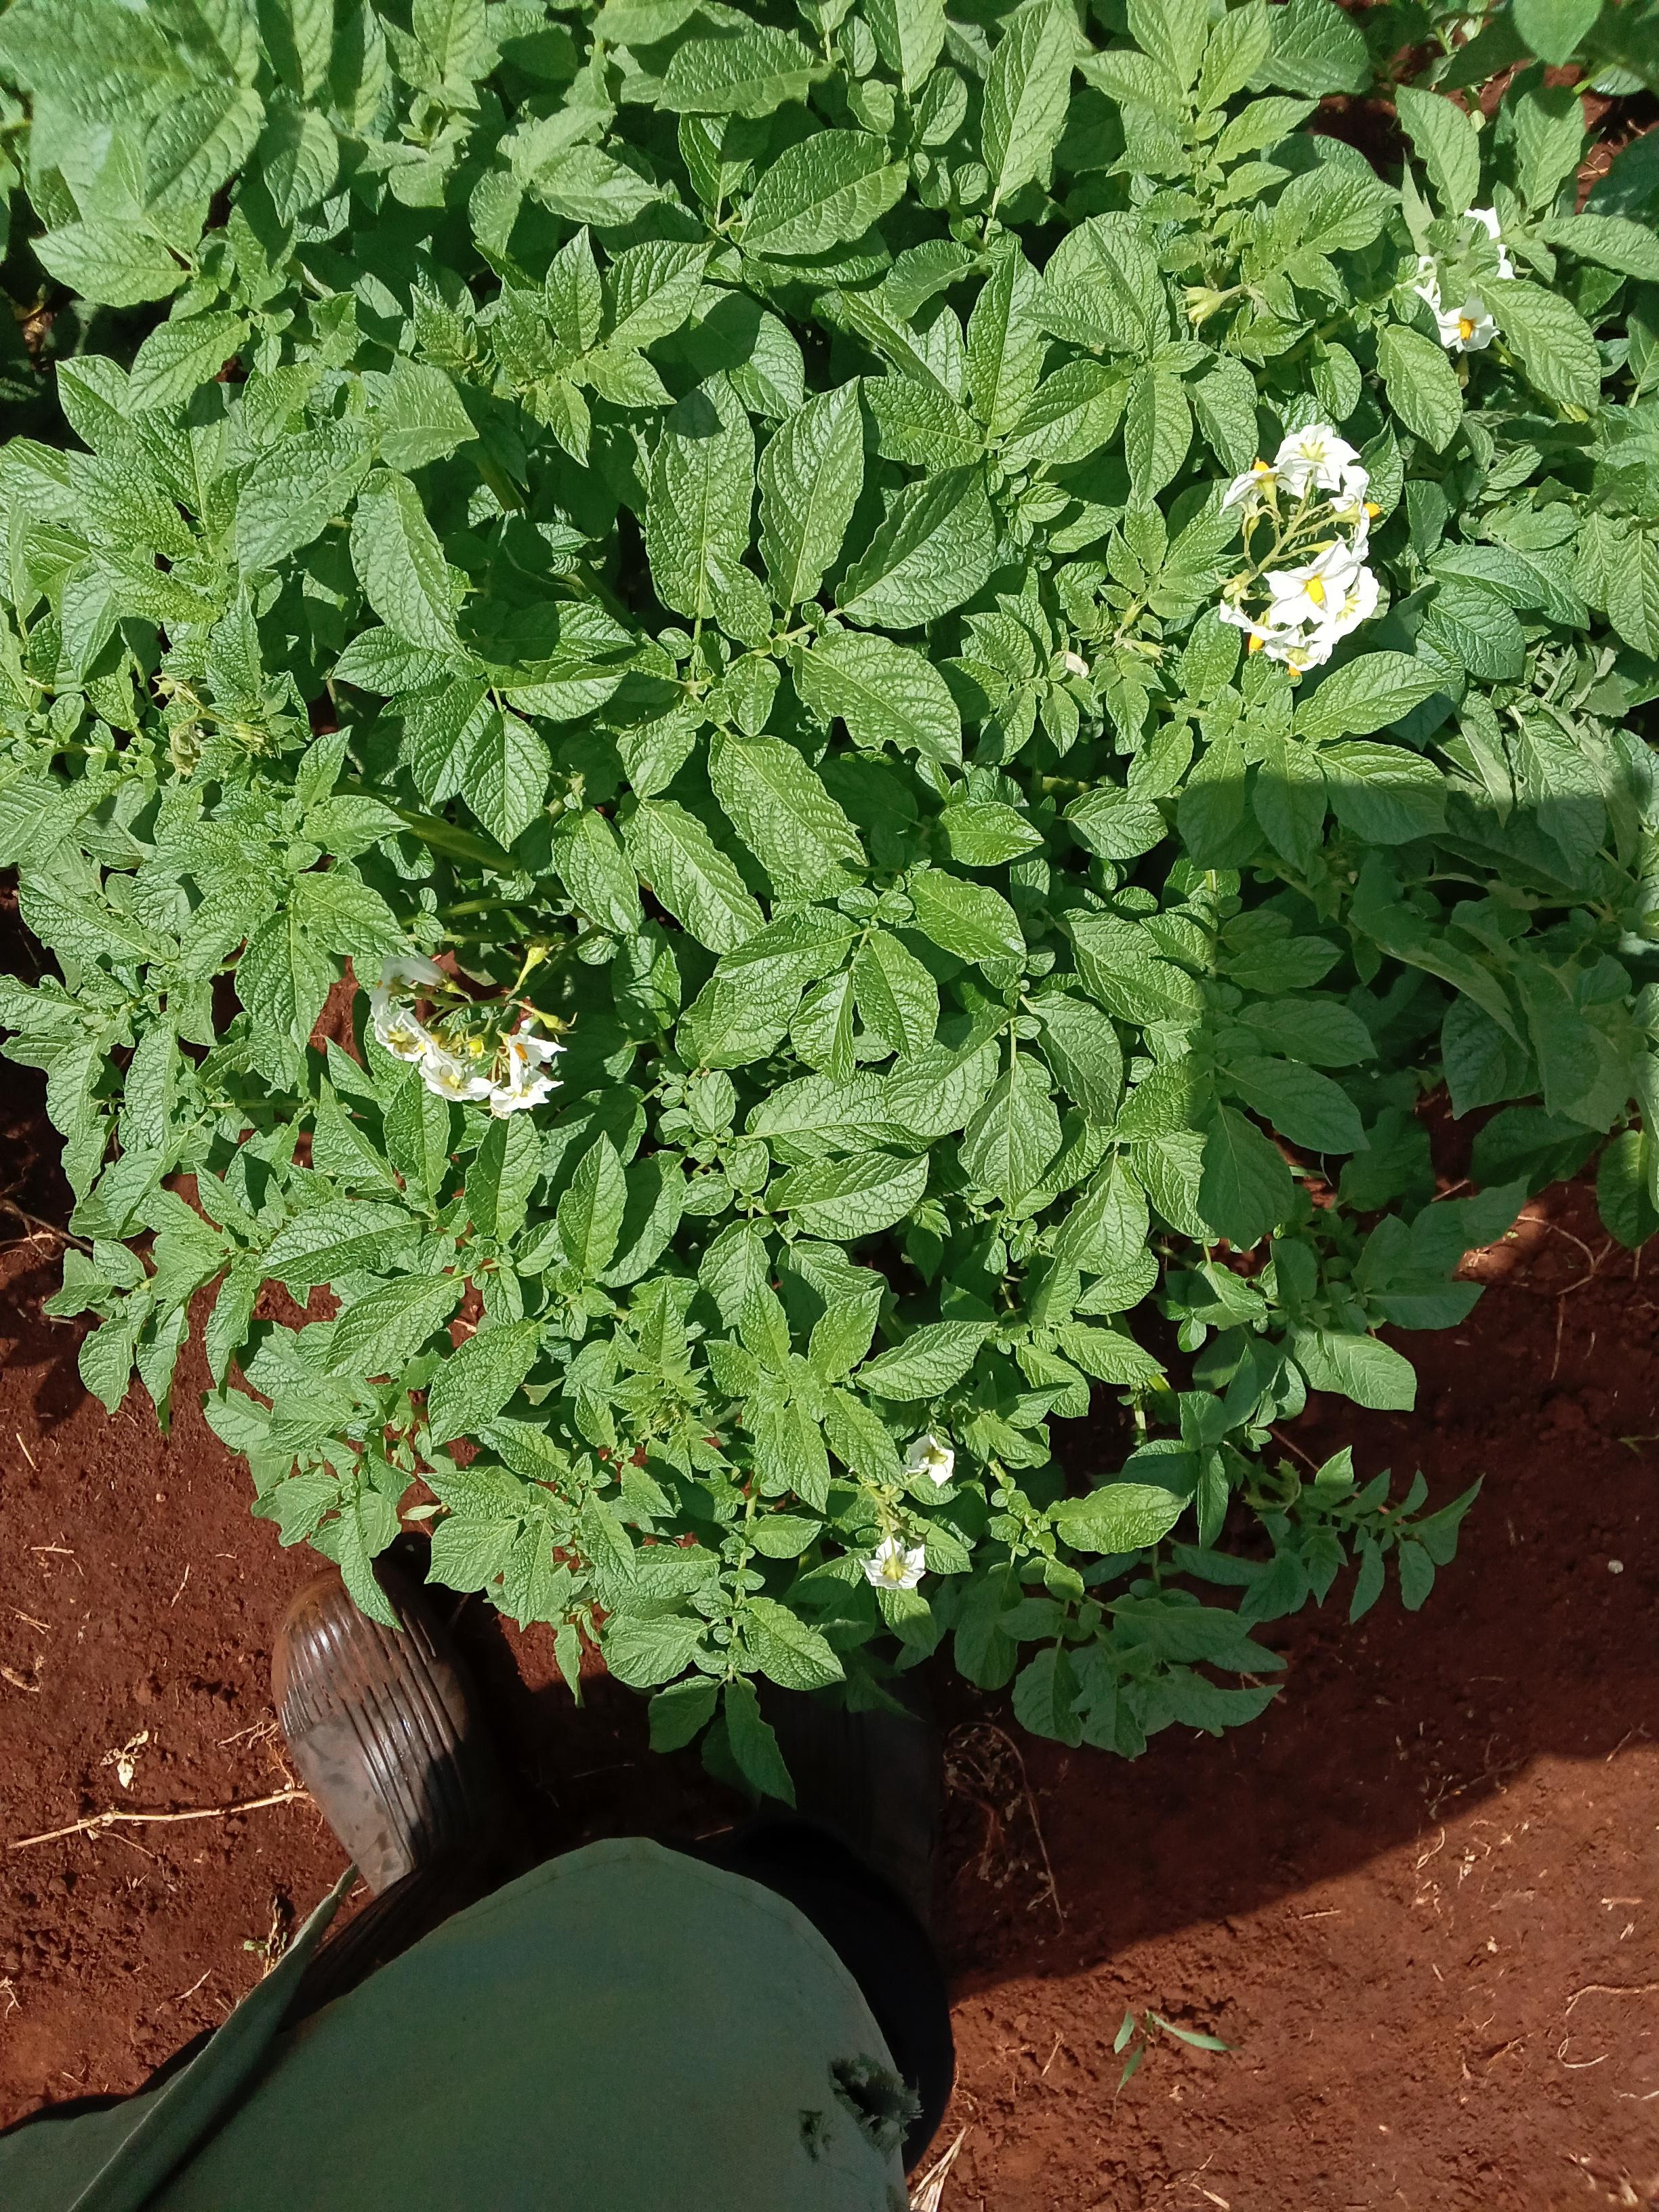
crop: potato
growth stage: flowering
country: Kenya
